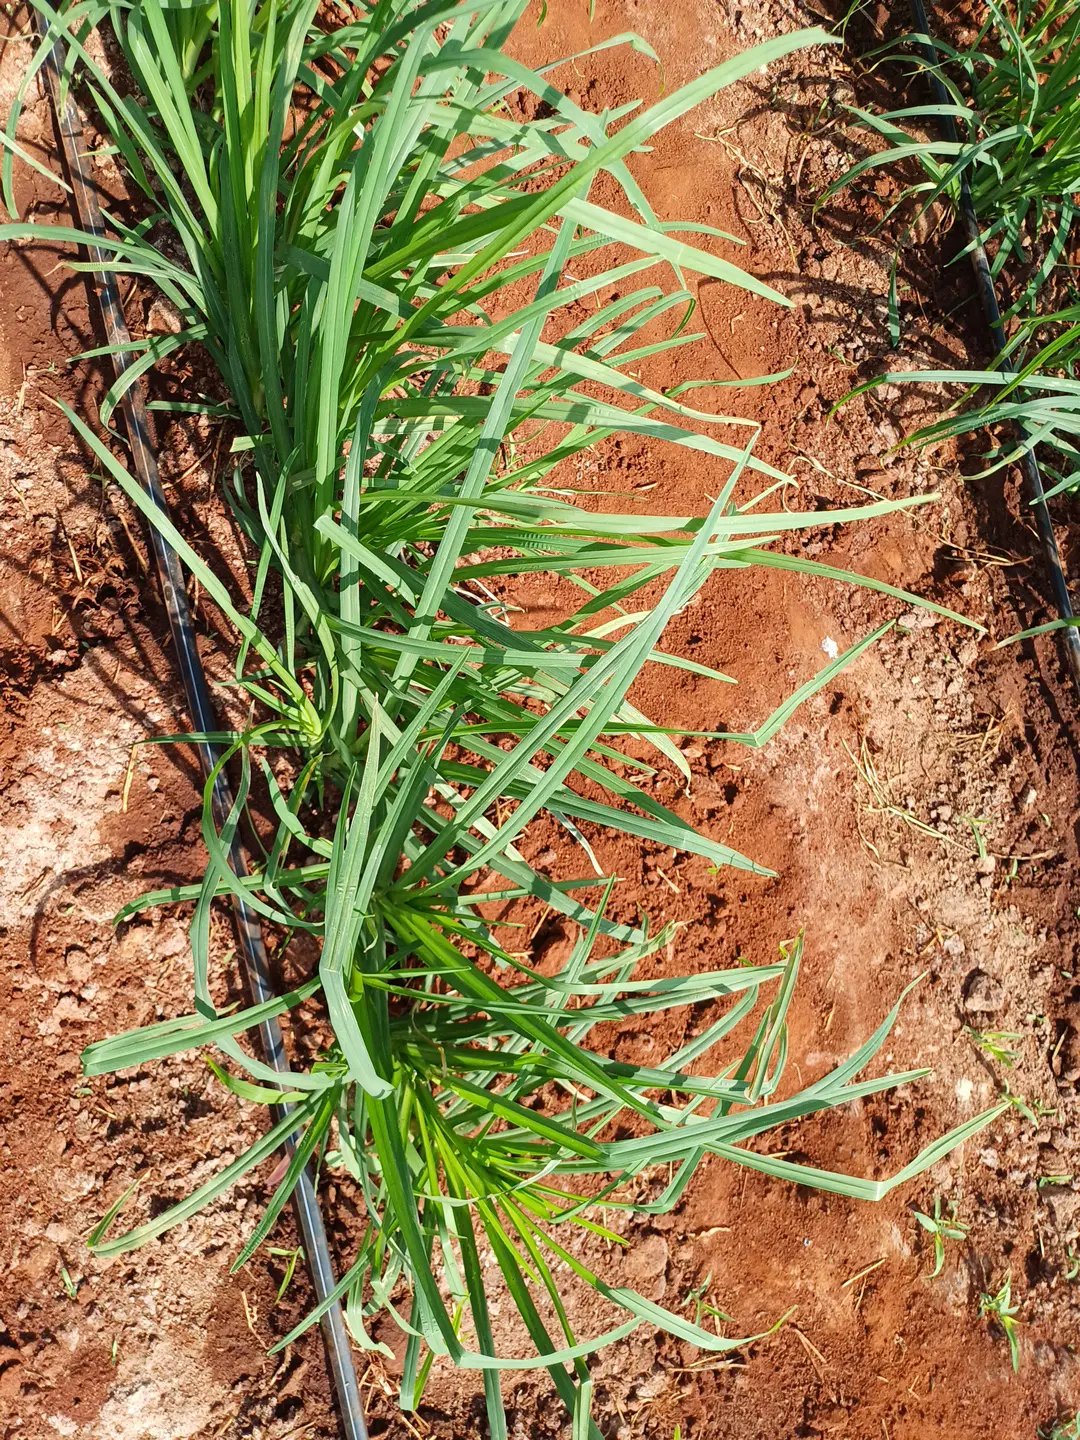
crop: finger millet
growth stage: elongation stem
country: Kenya
